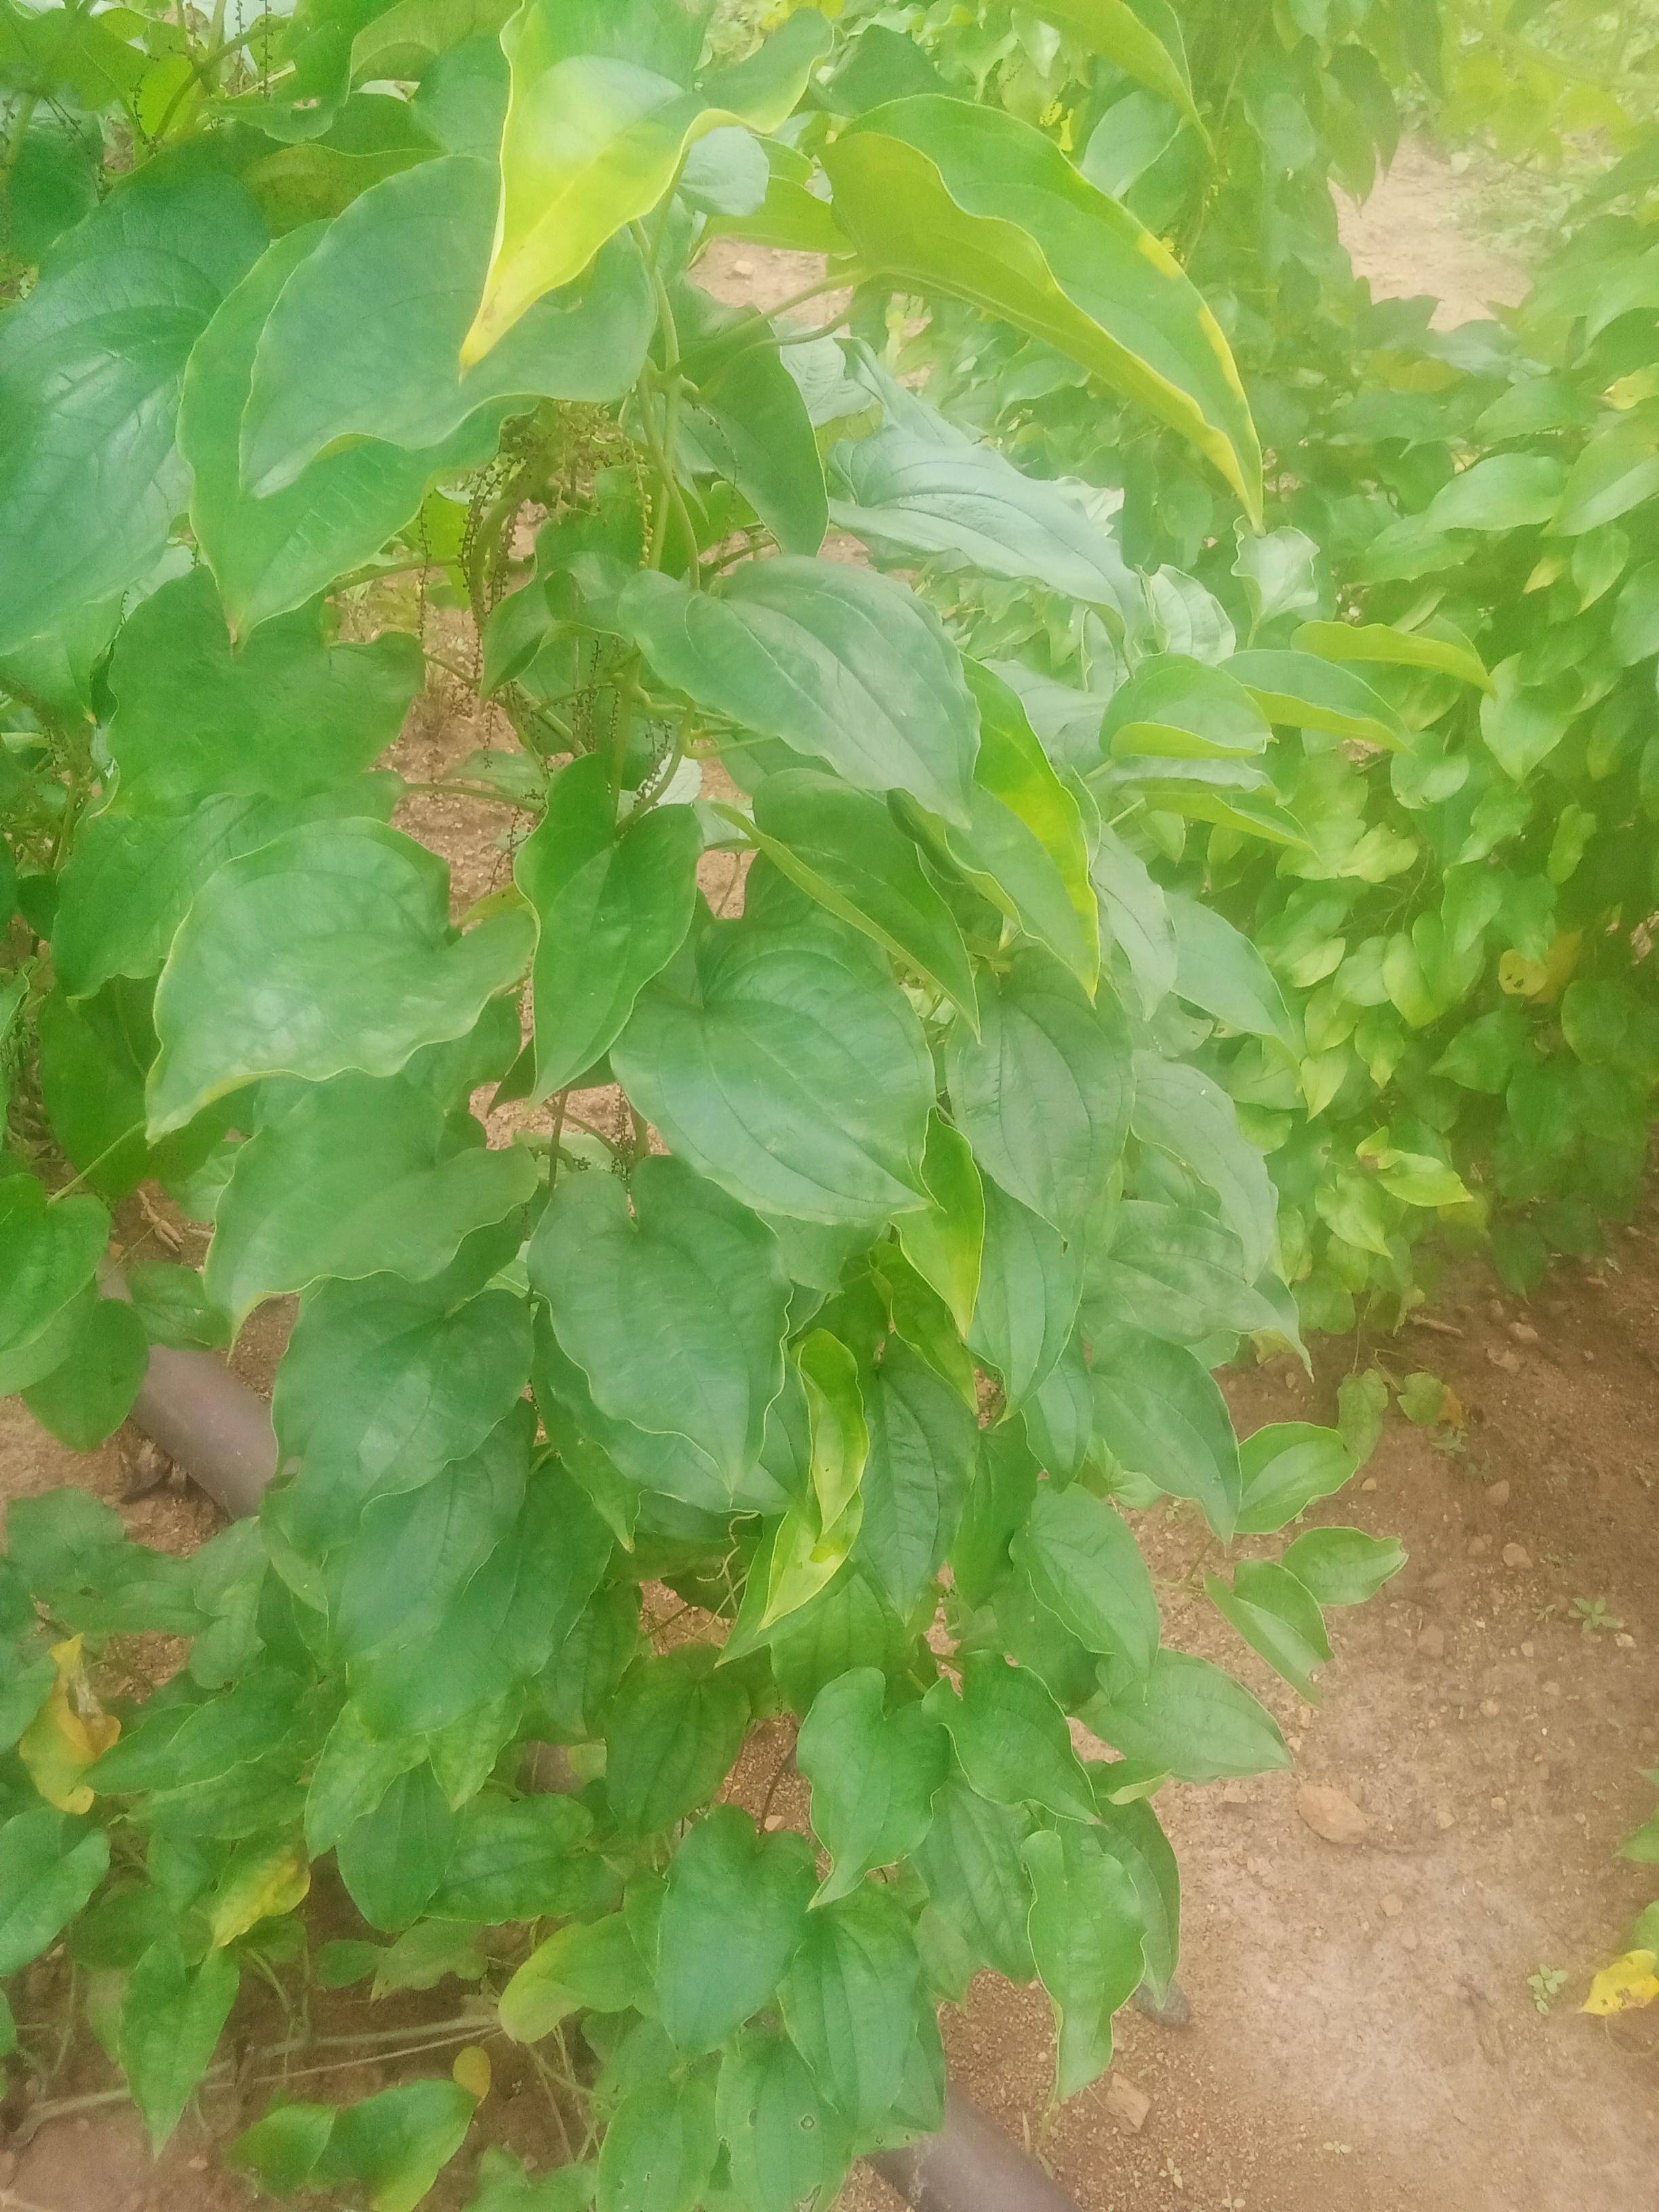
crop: yam
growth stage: vegetative
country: Nigeria
